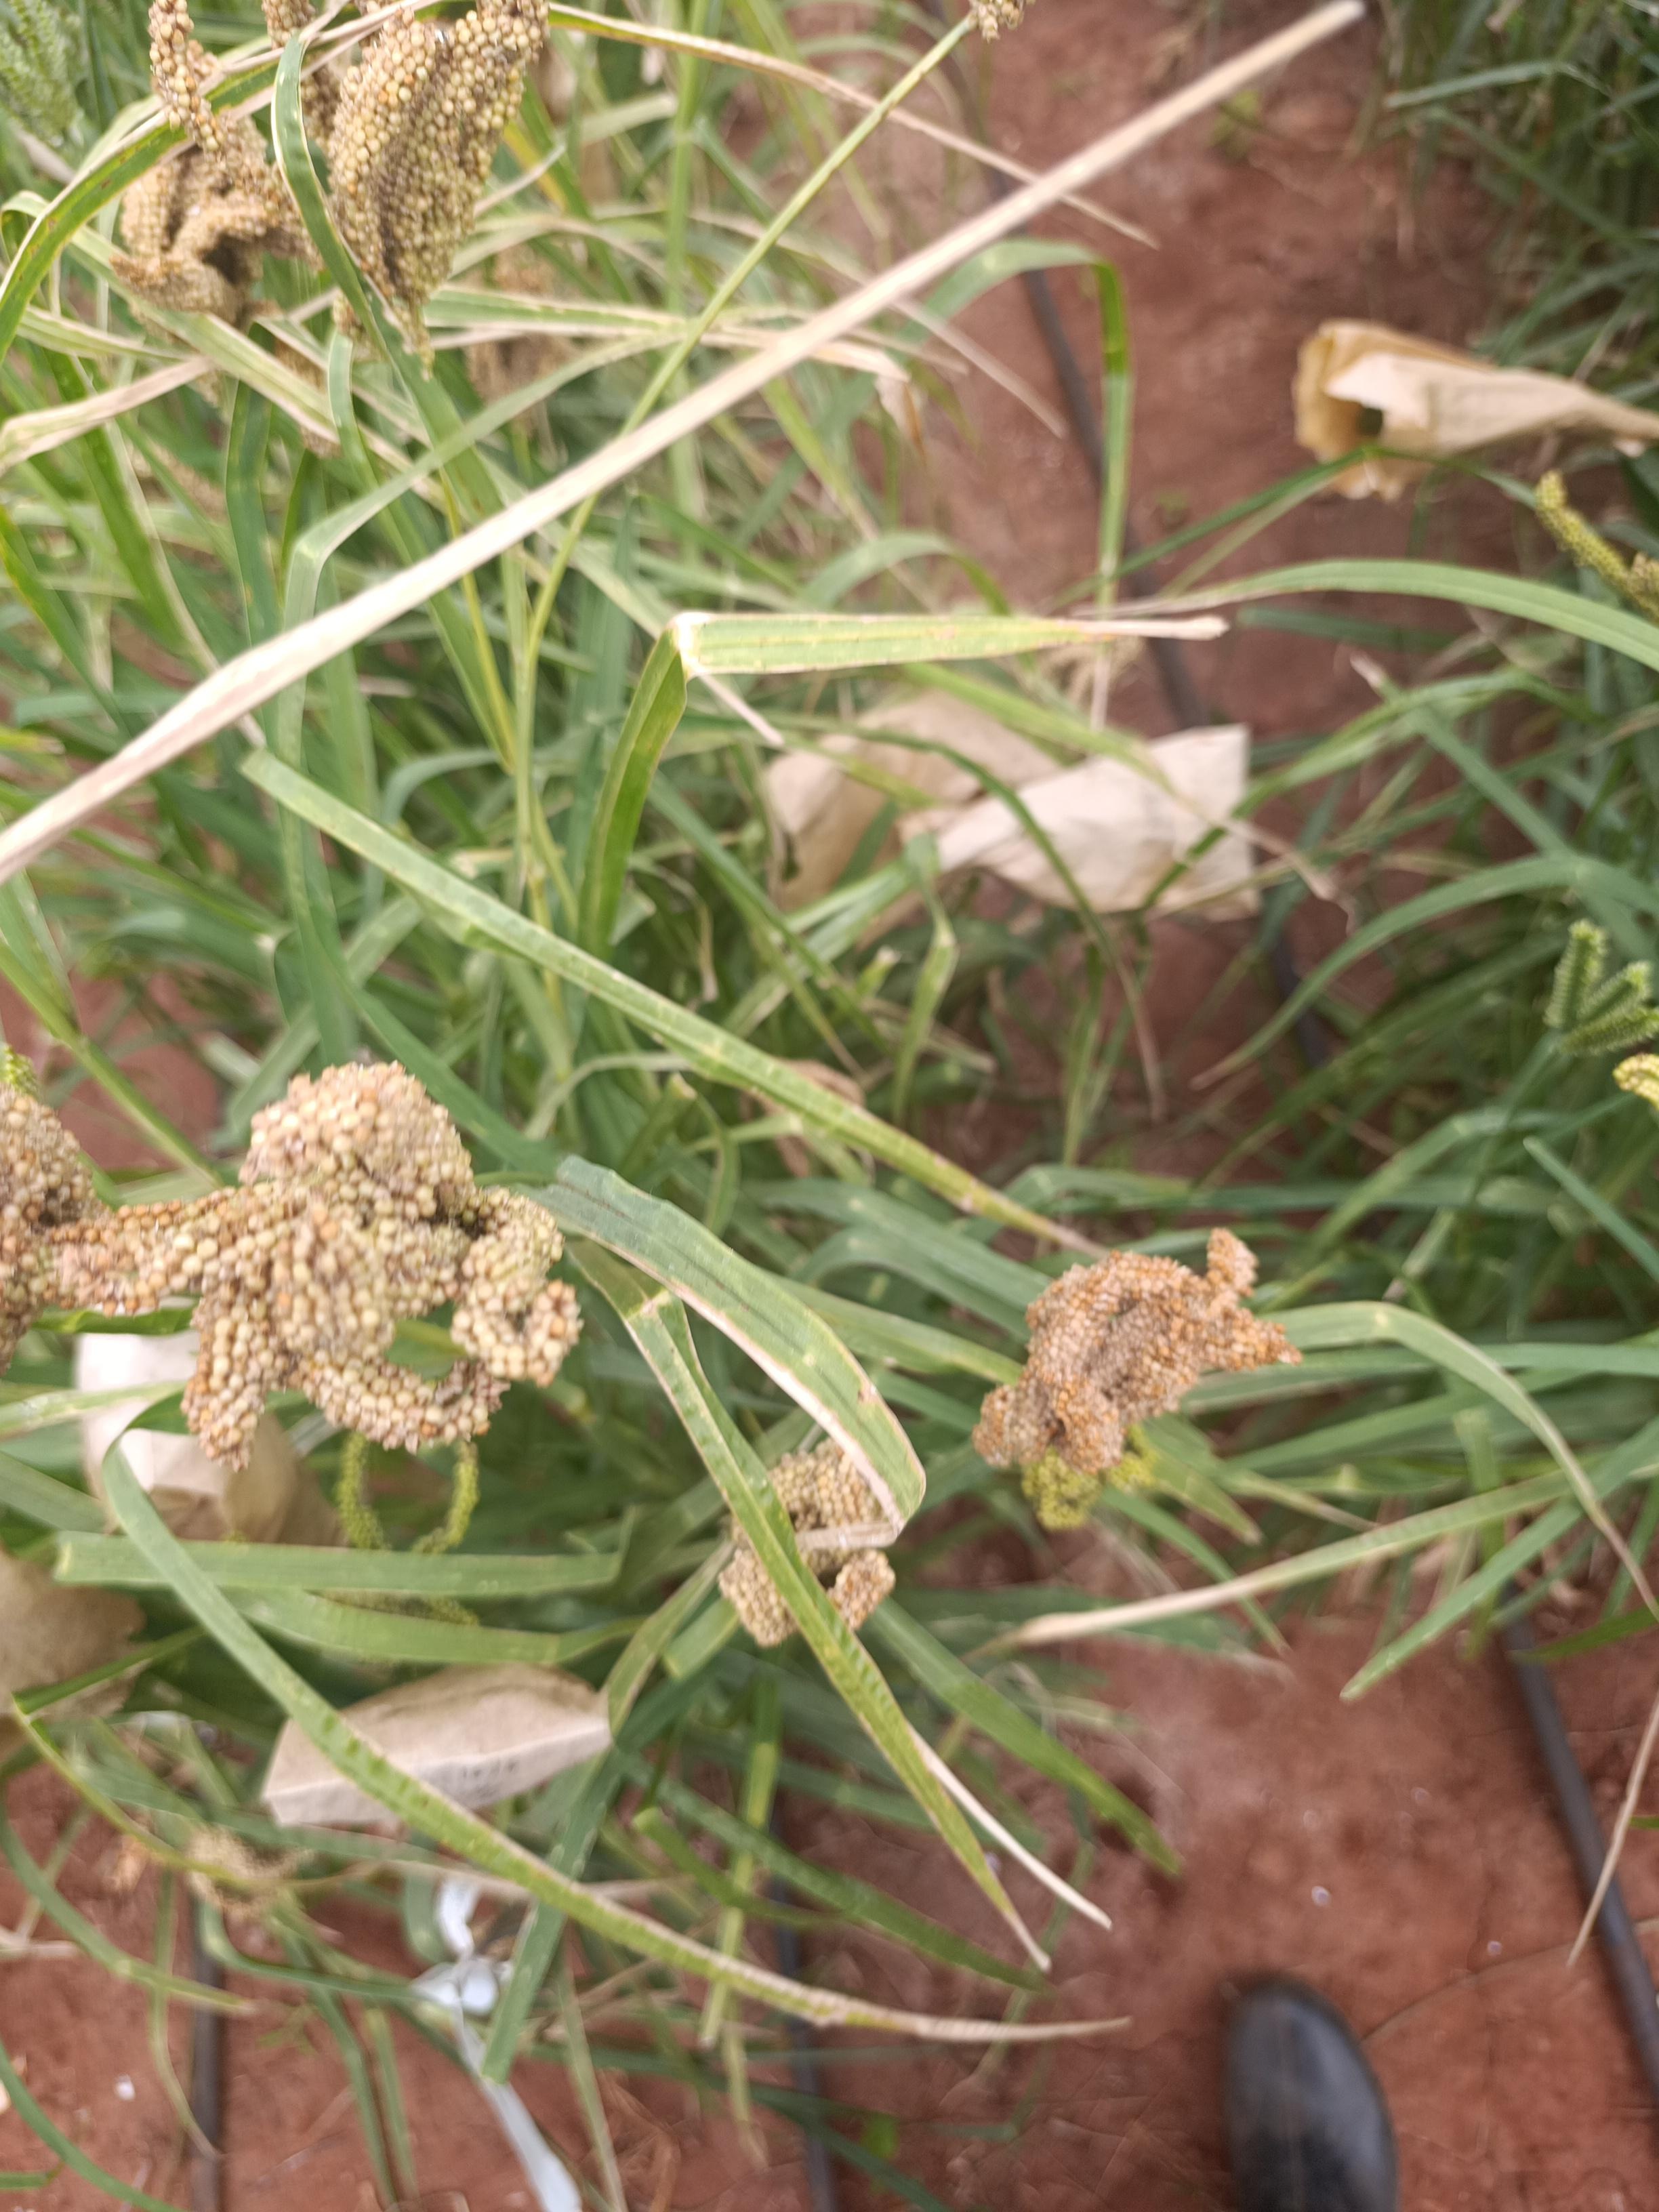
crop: finger millet
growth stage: filling grain
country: Kenya
